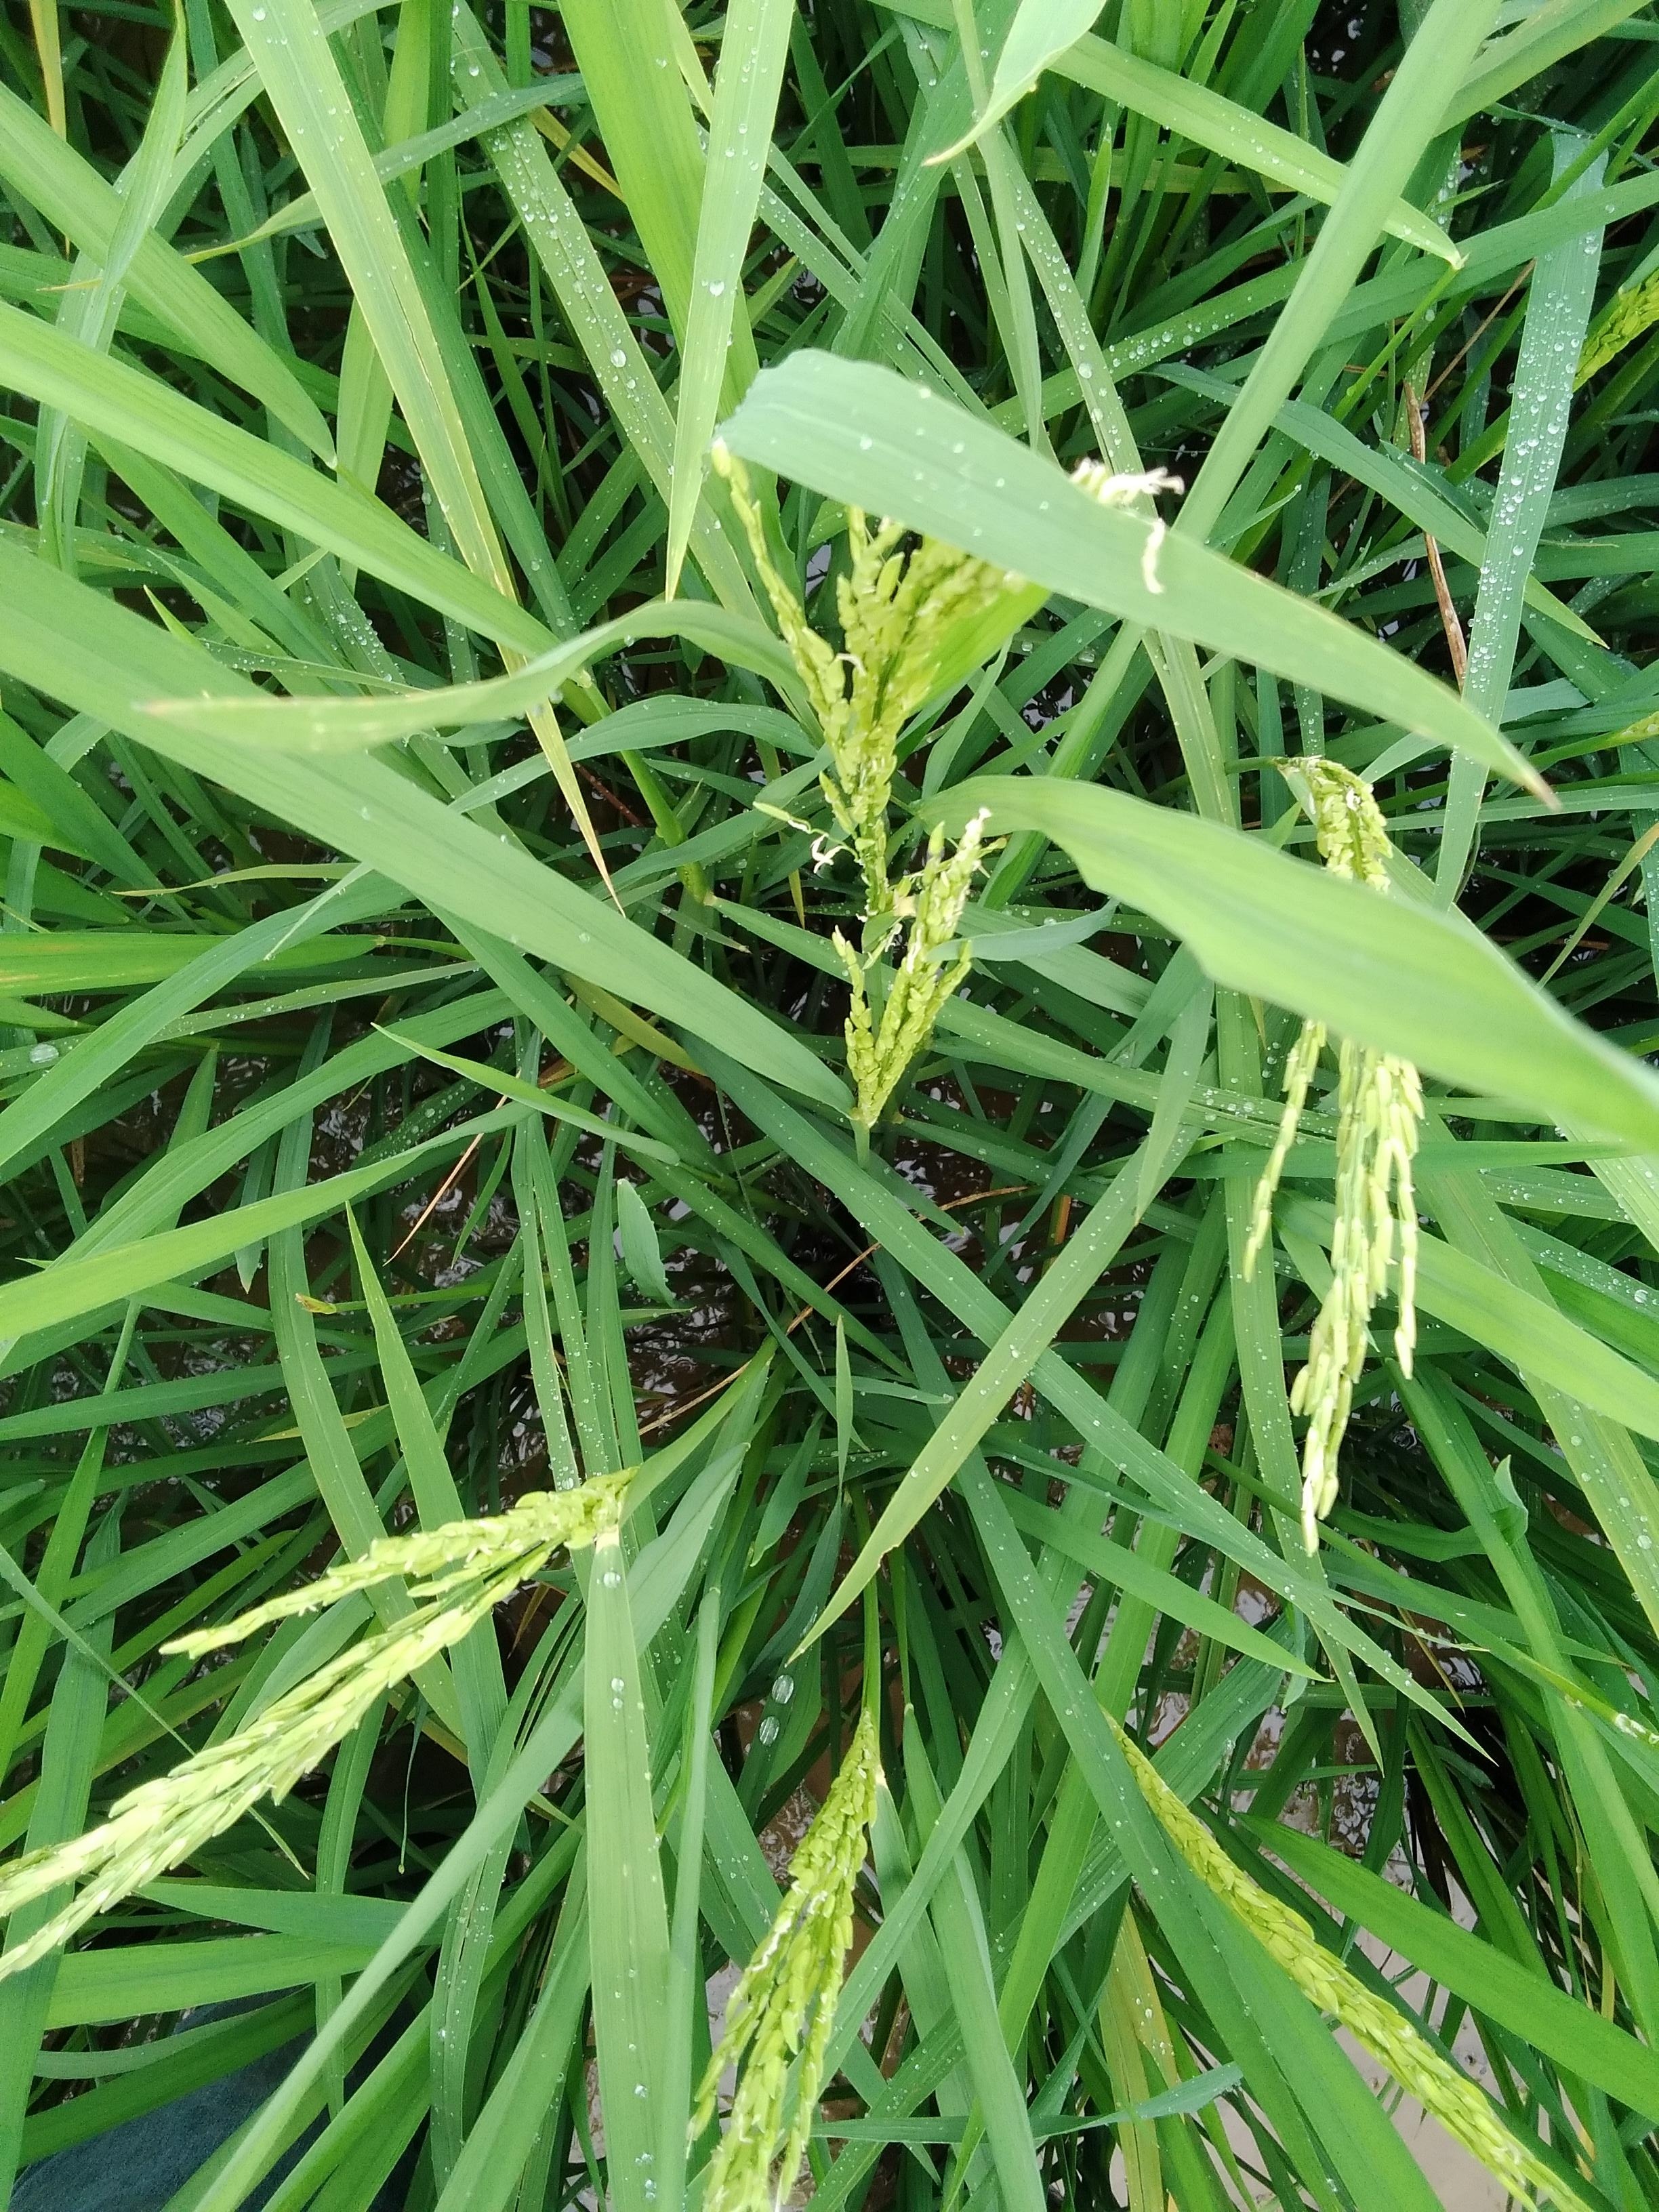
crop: rice
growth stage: flowering
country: Nigeria
